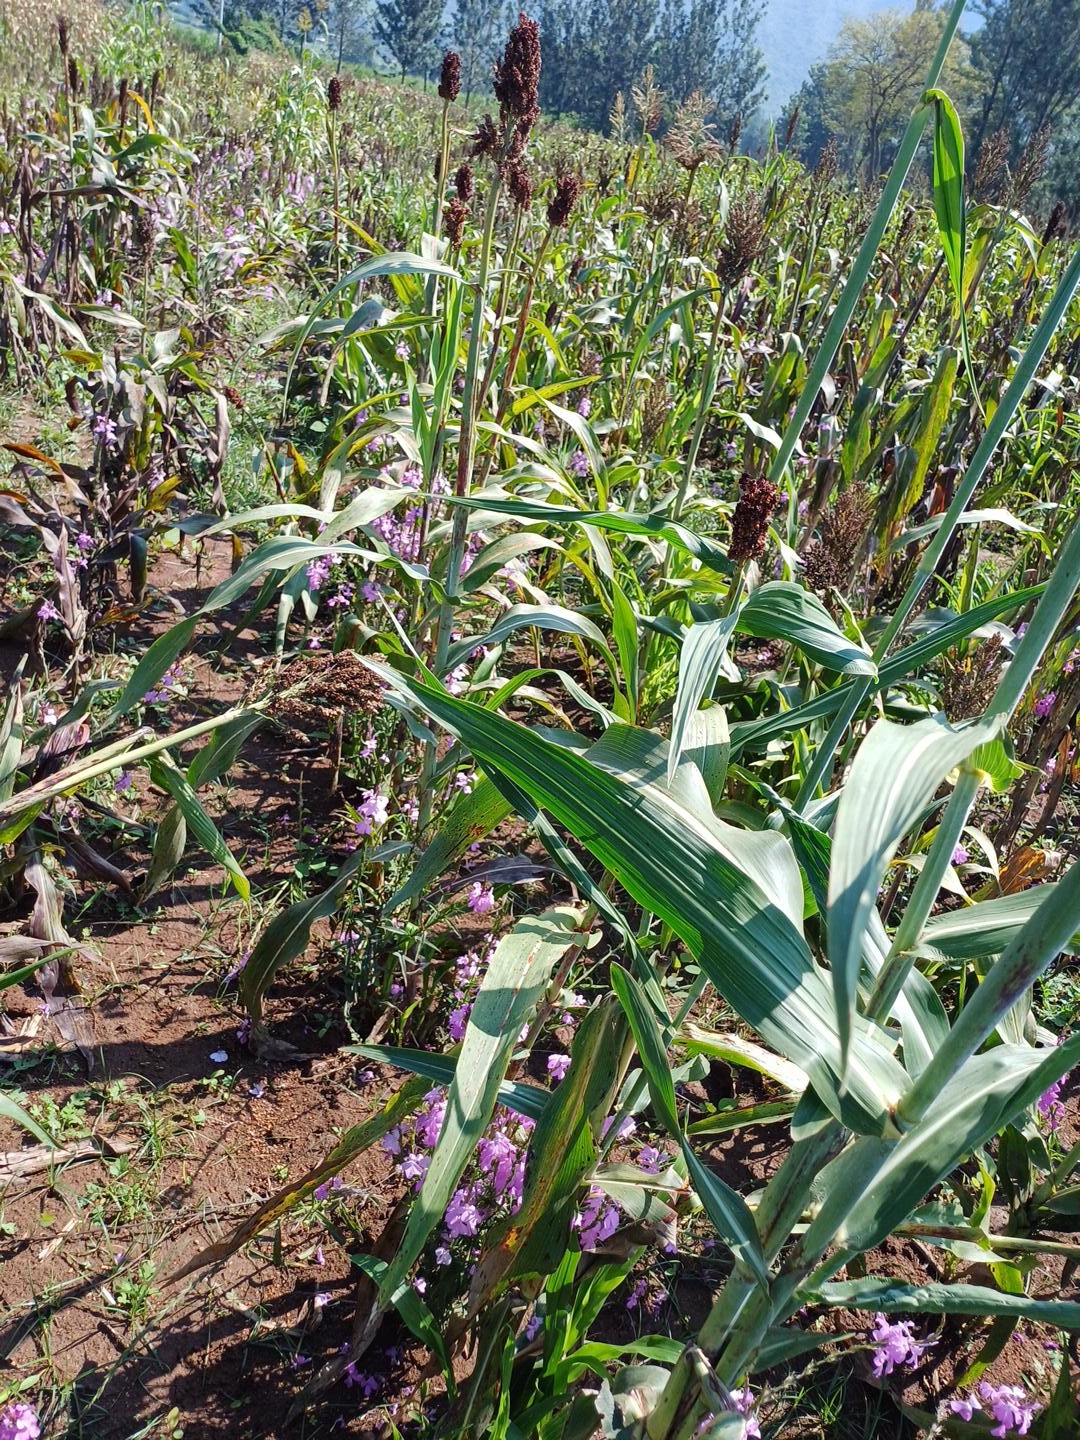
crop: sorghum
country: Kenya
